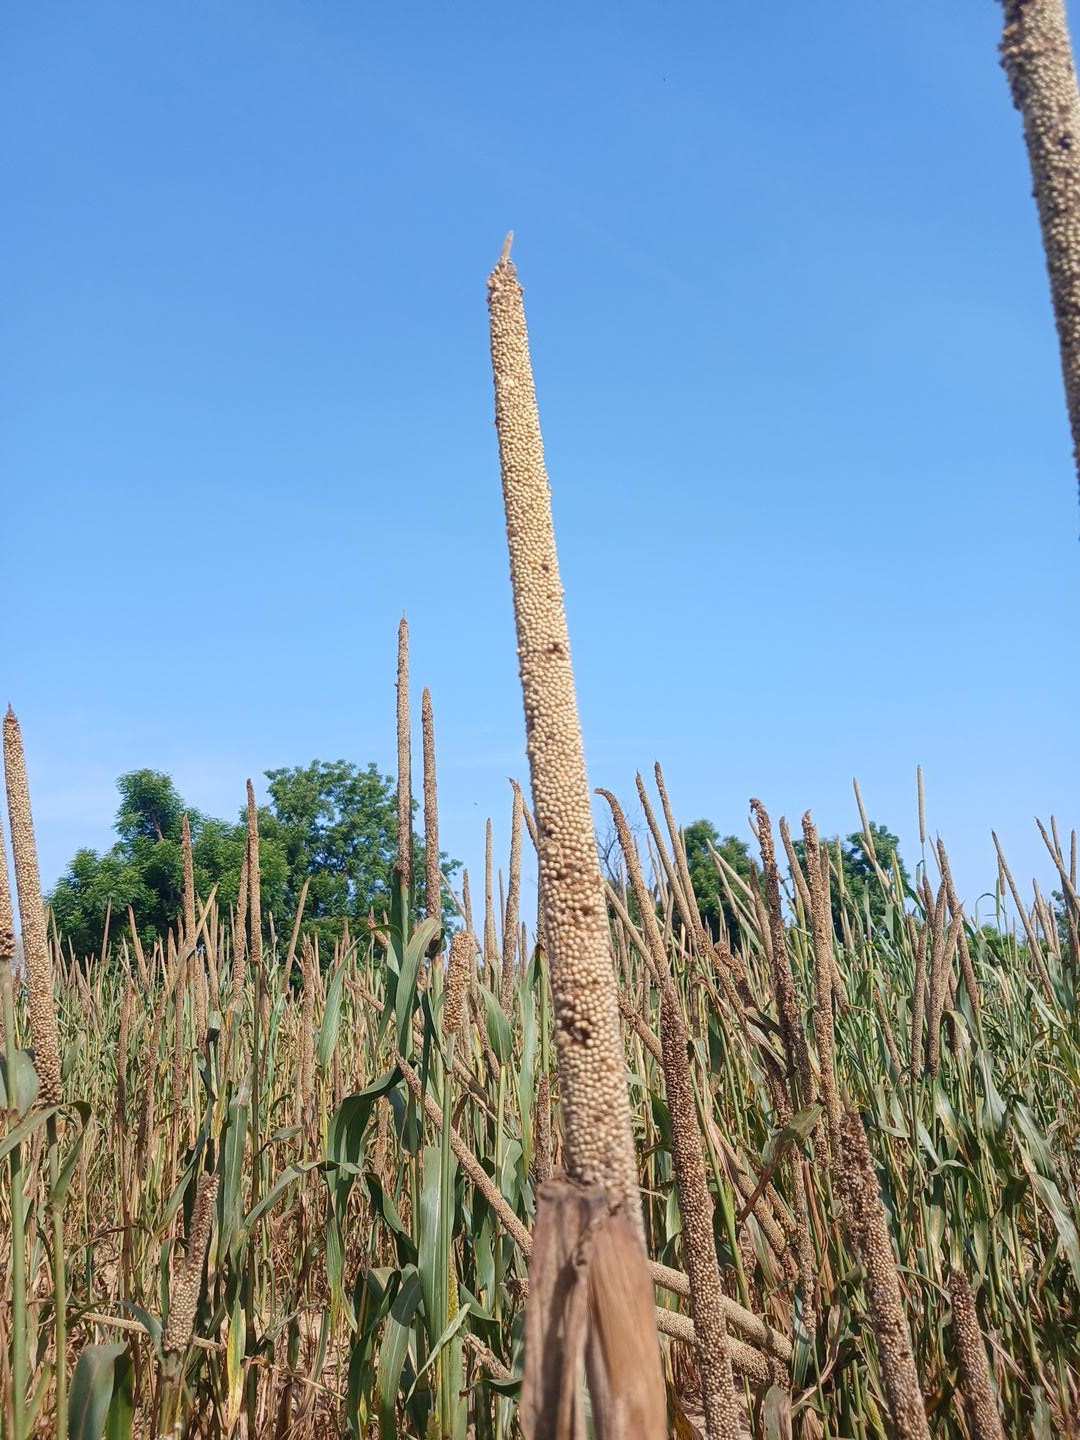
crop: pearl millet
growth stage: maturity
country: Senegal
